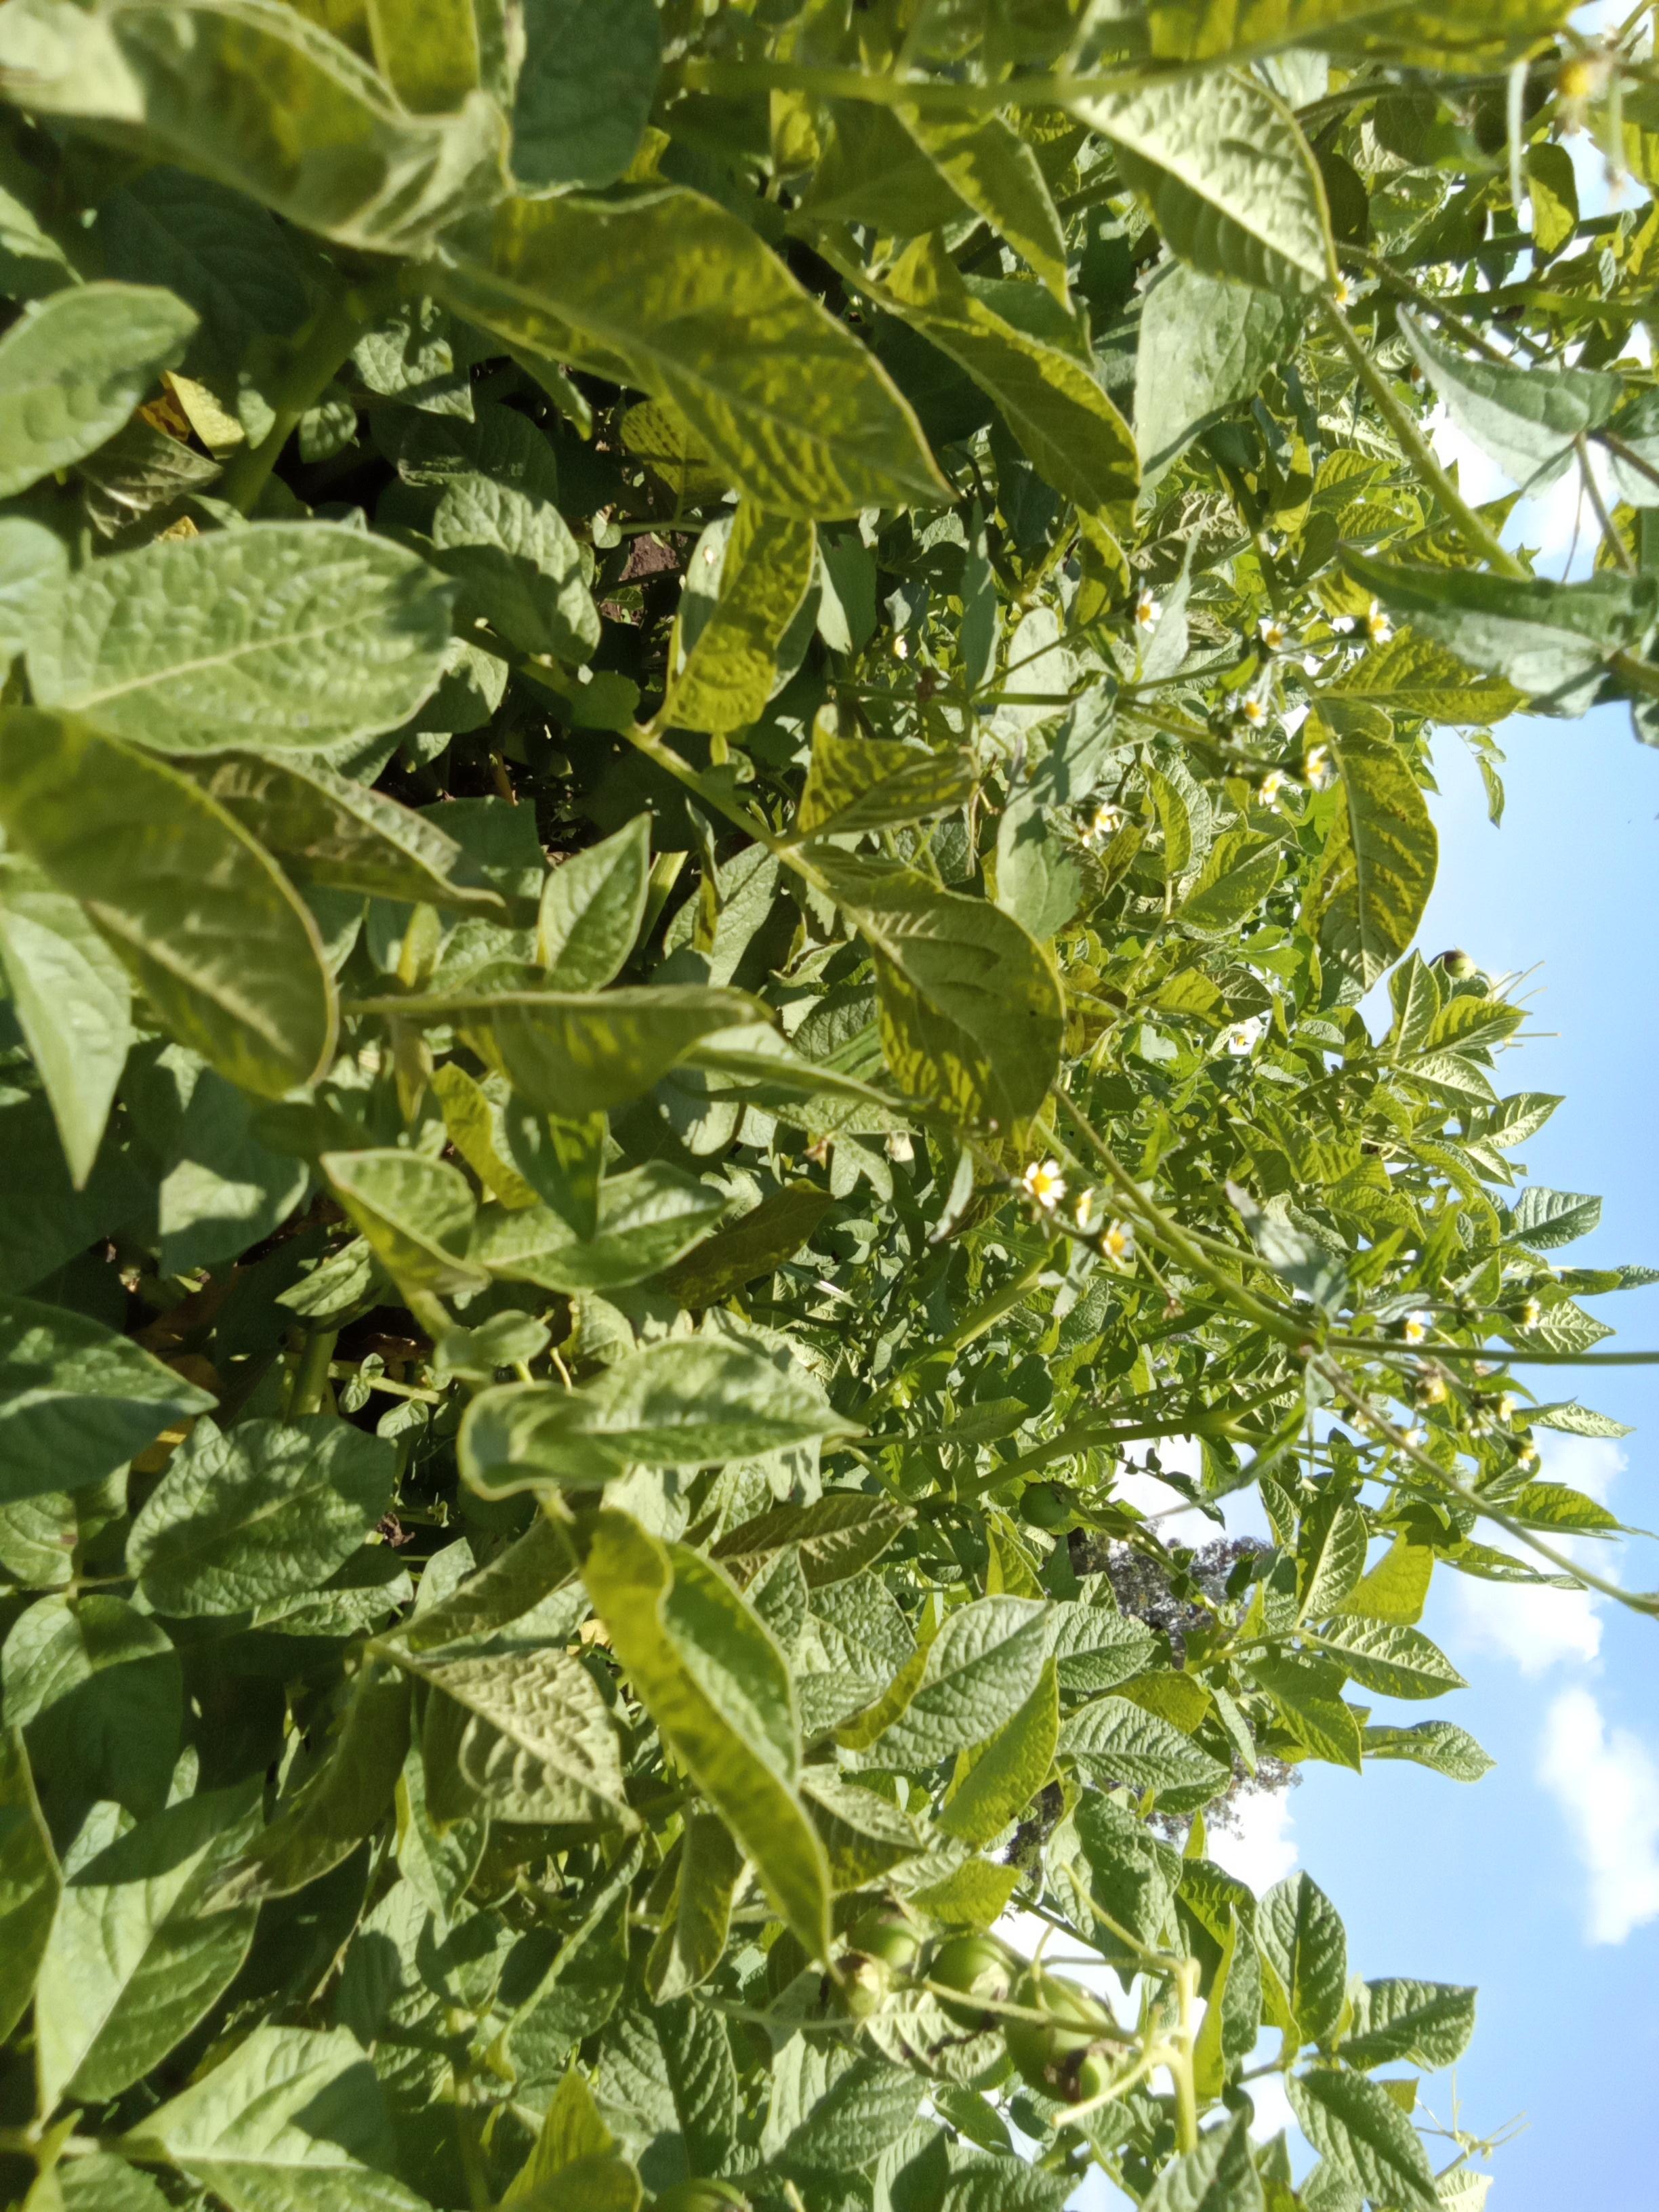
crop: potato
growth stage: flowering
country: Kenya
